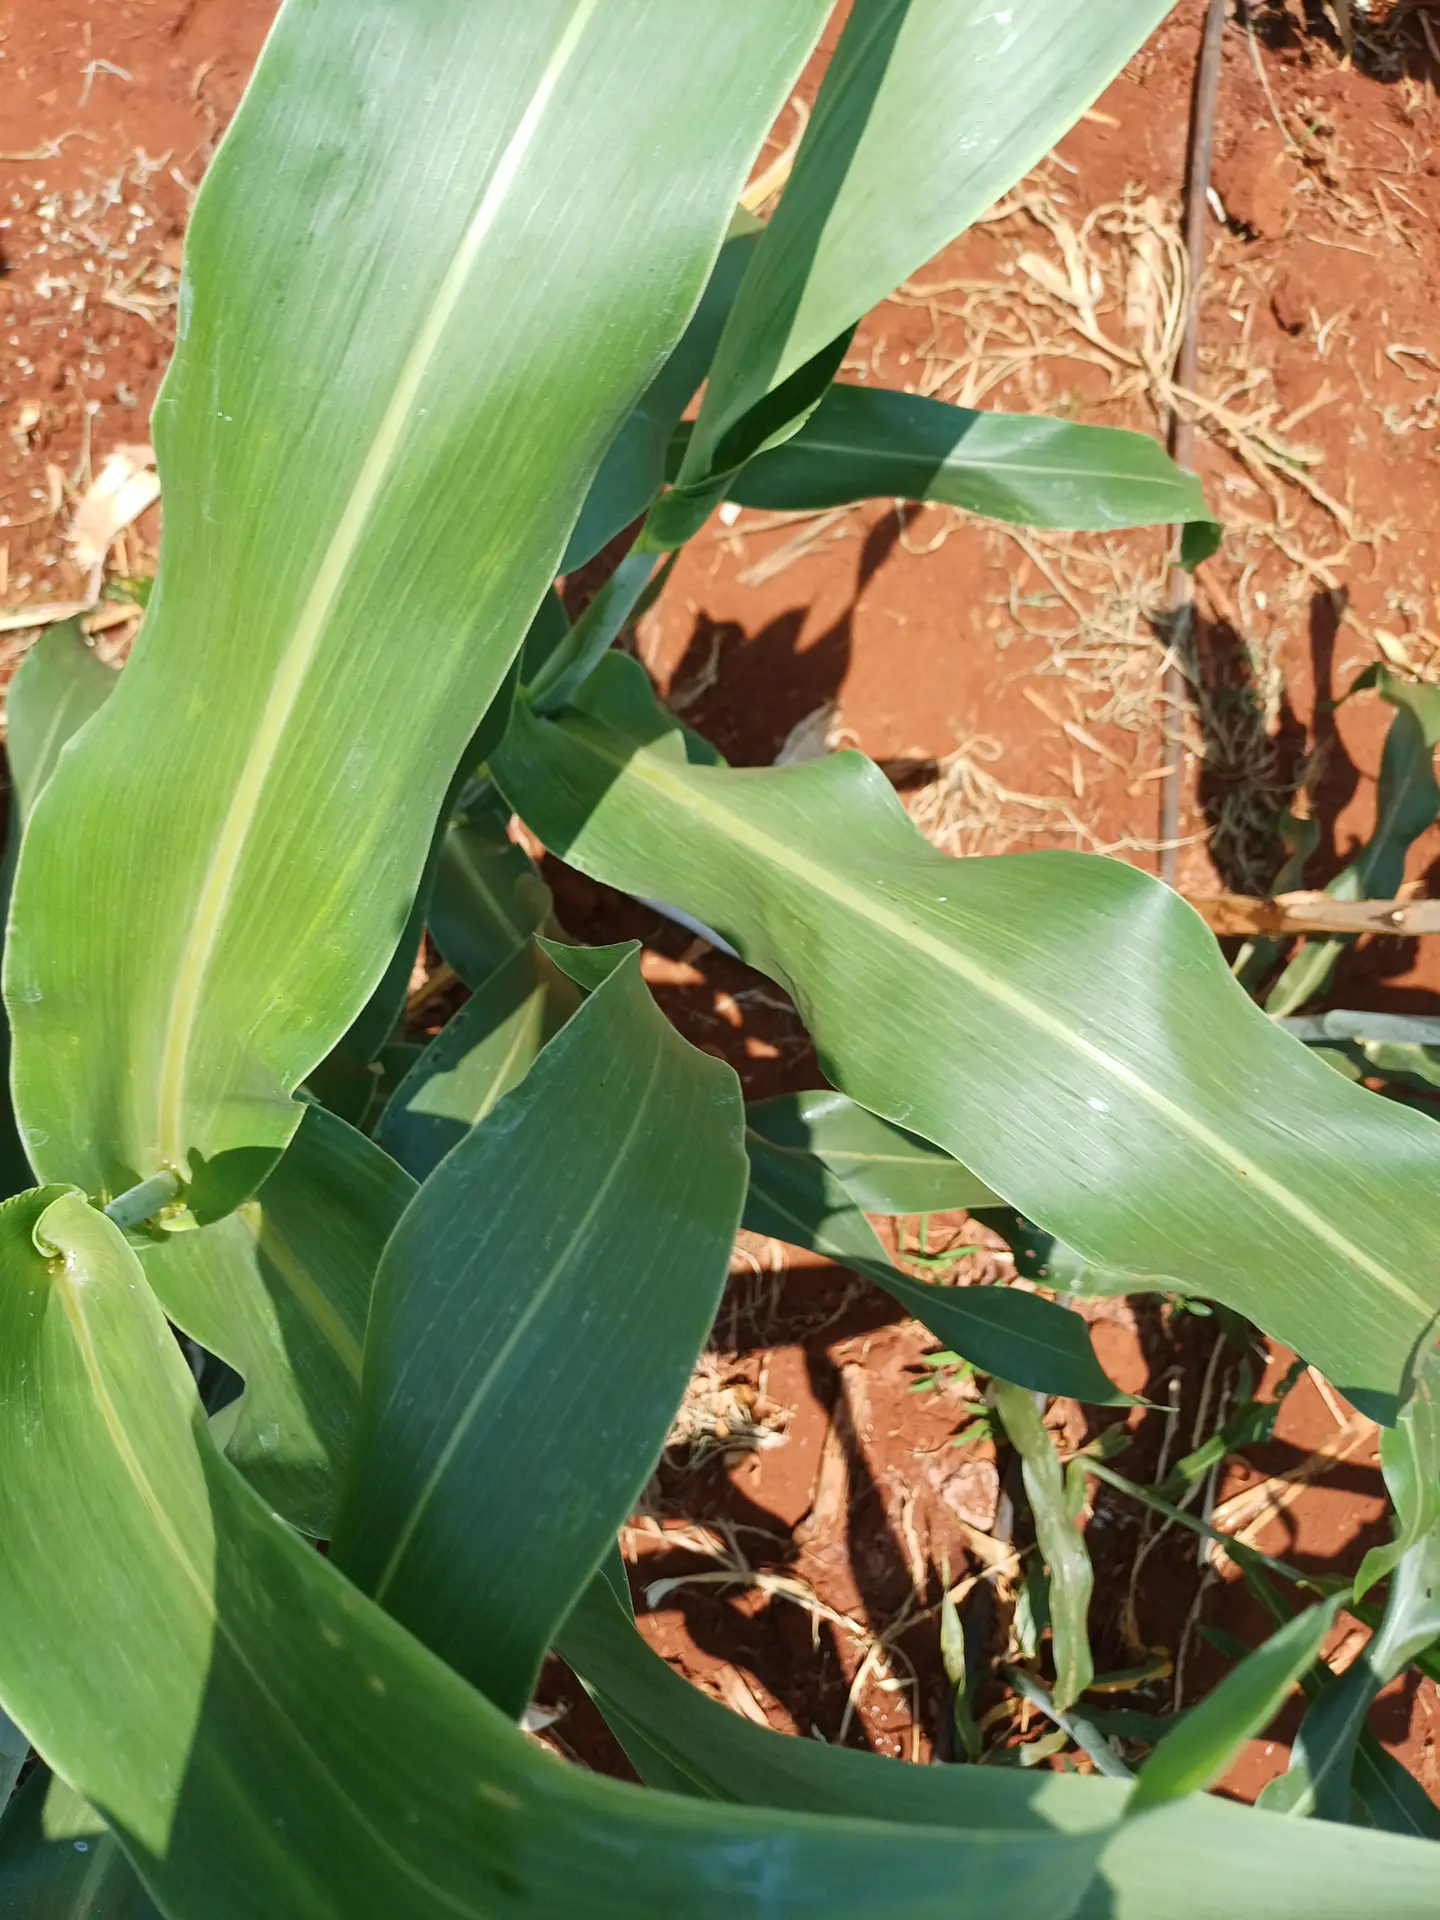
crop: sorghum
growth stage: heading tuber
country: Kenya
